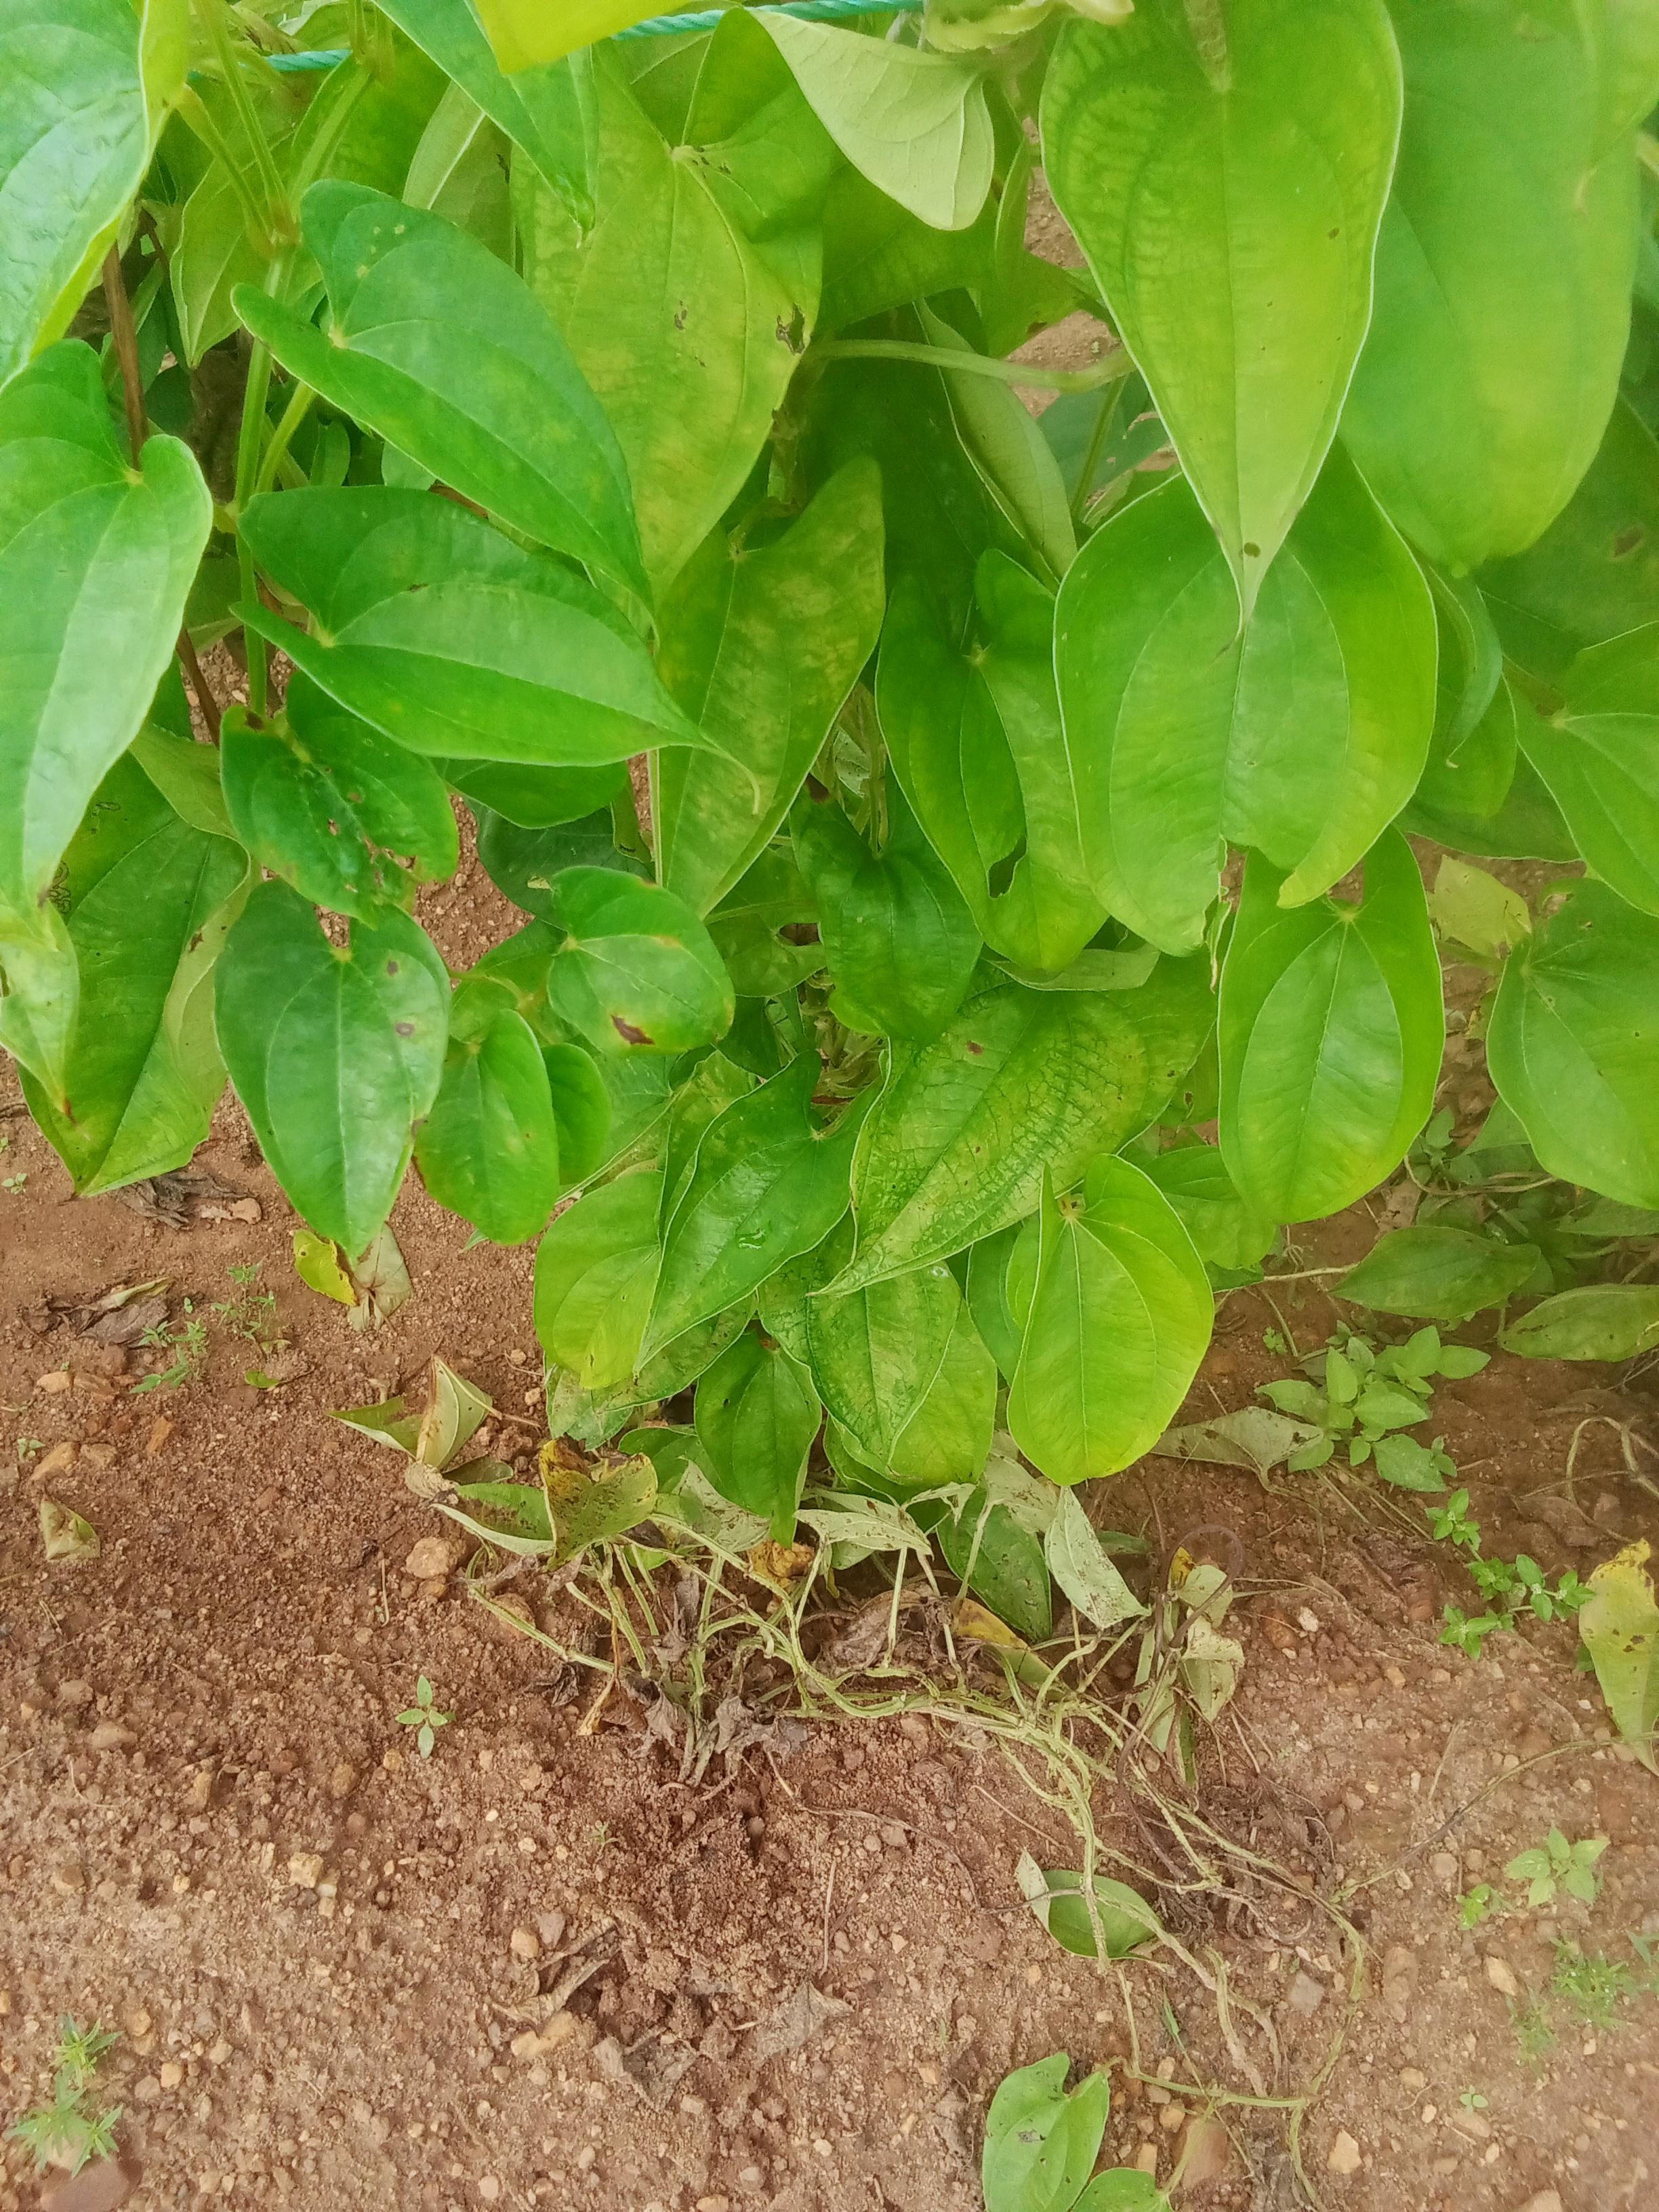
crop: yam
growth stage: vegetative
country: Nigeria
